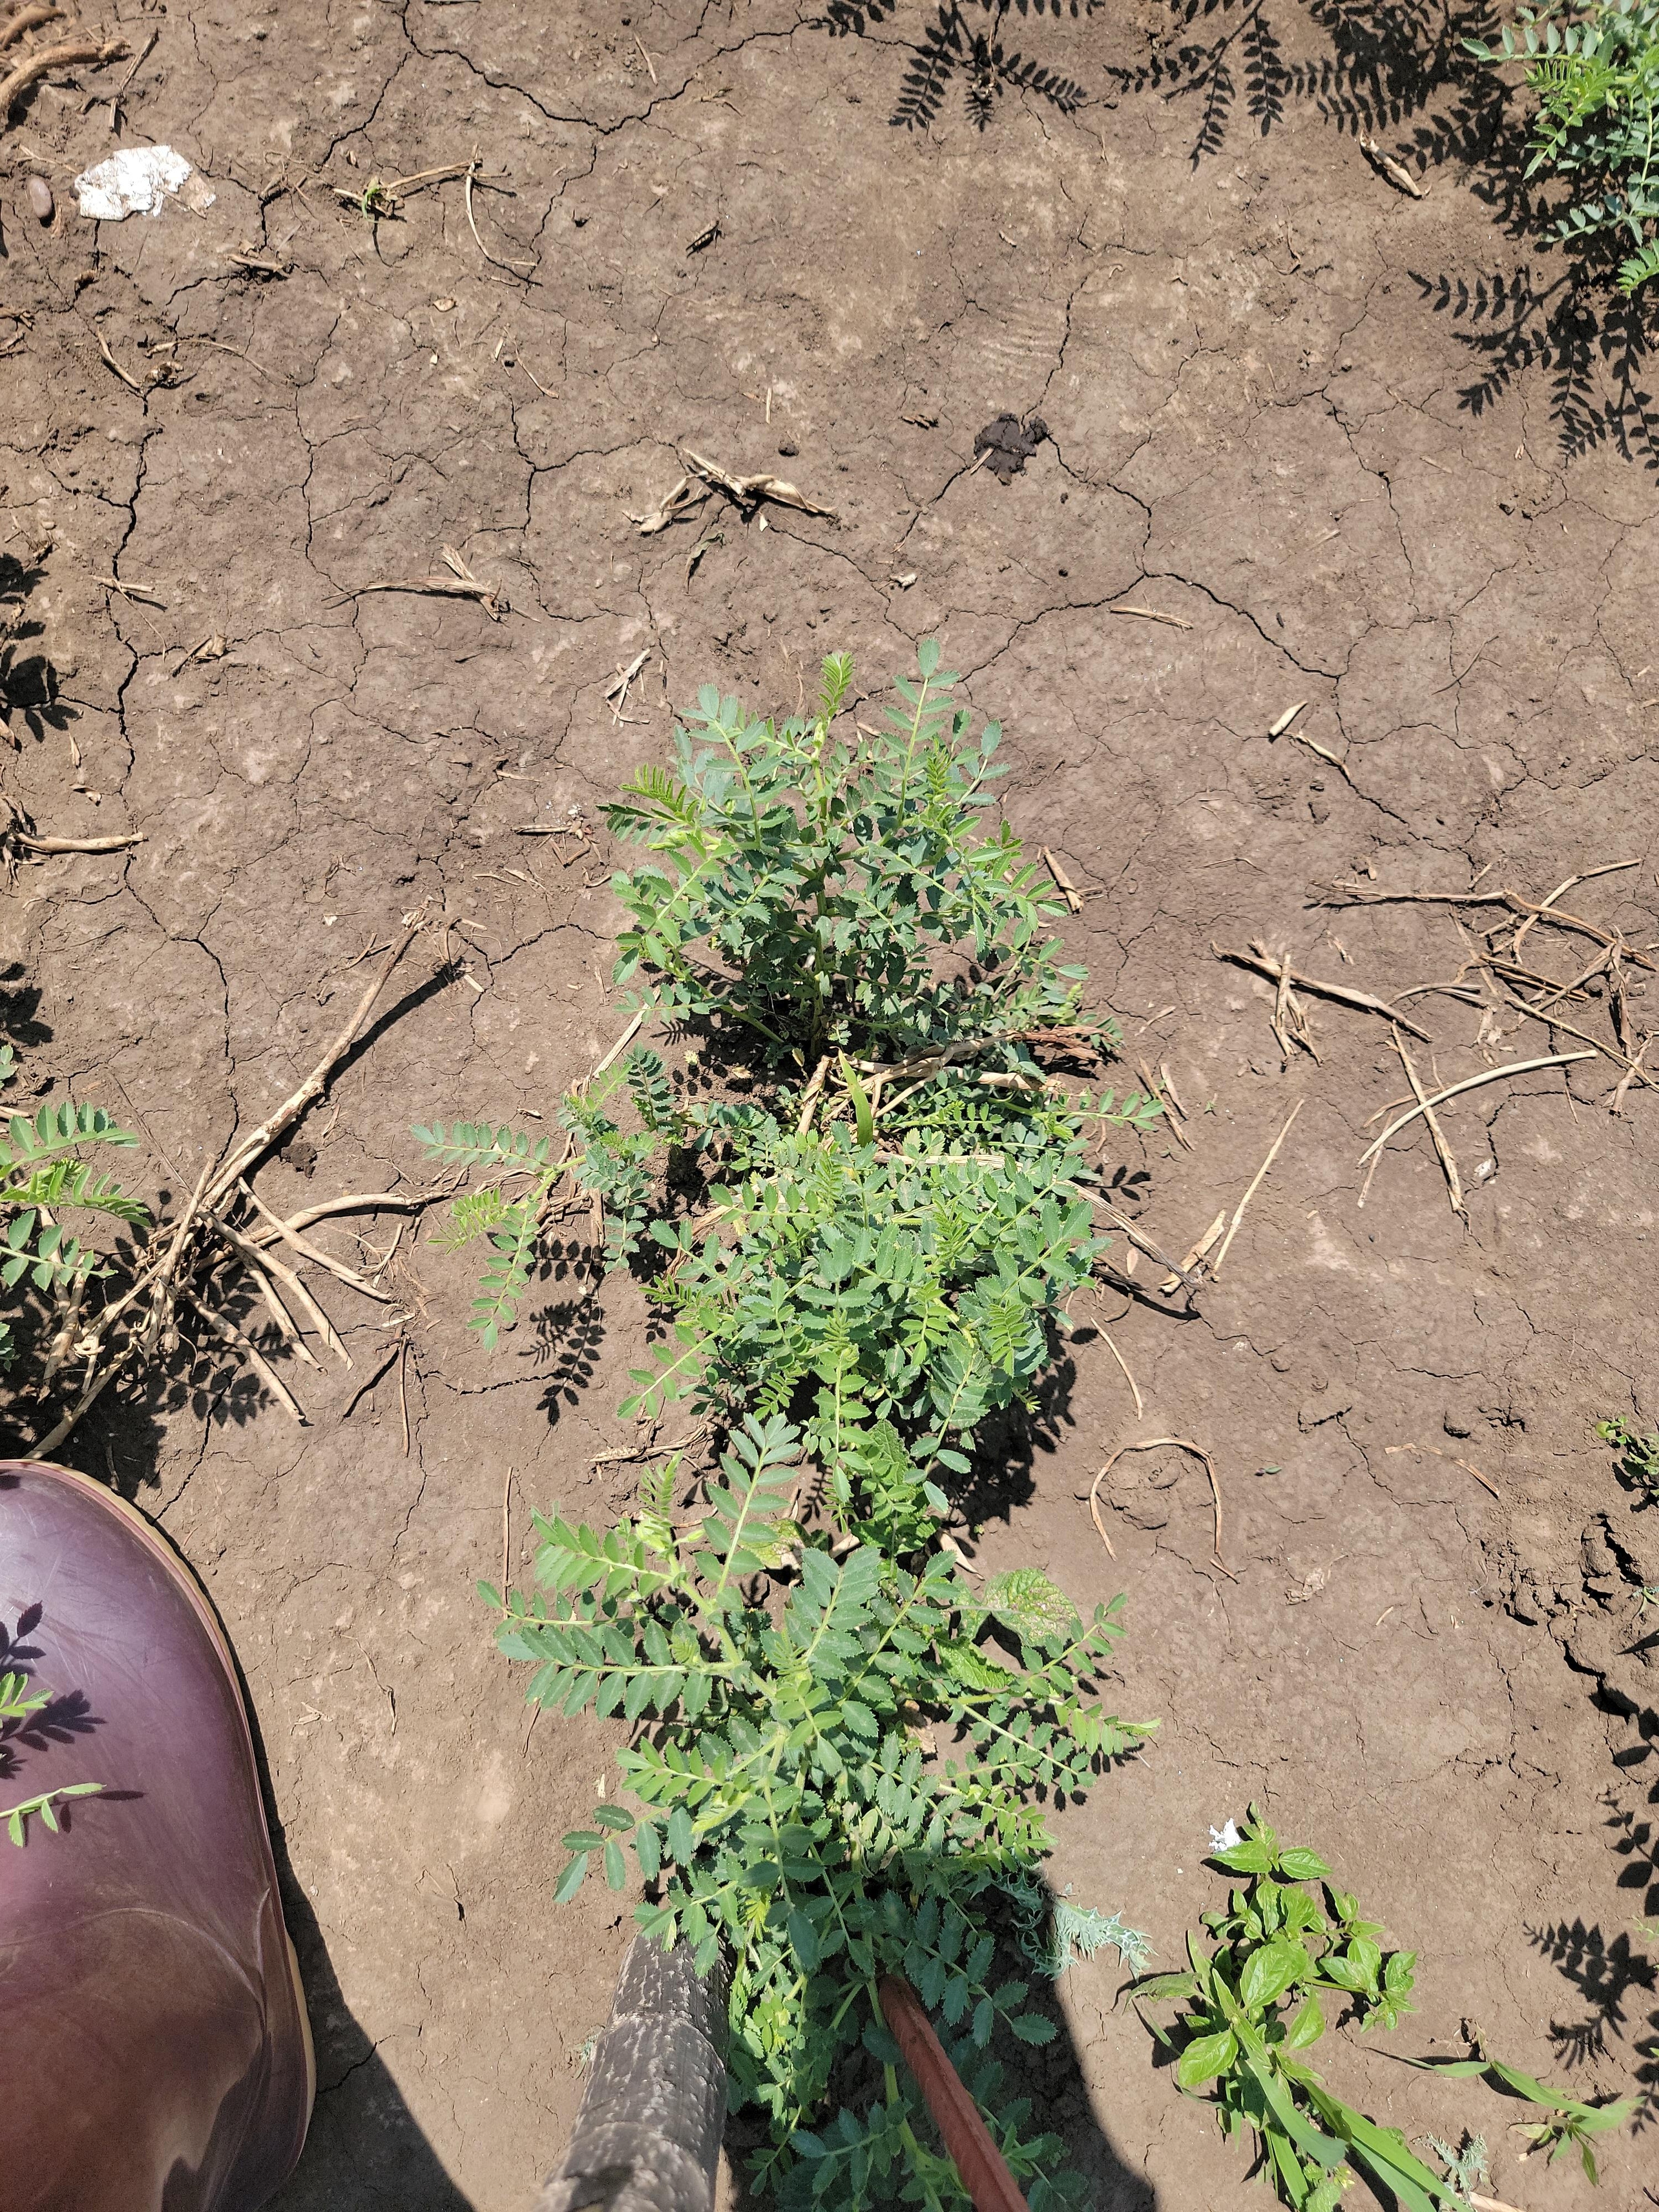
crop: chickpea
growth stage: flowering
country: Tanzania
